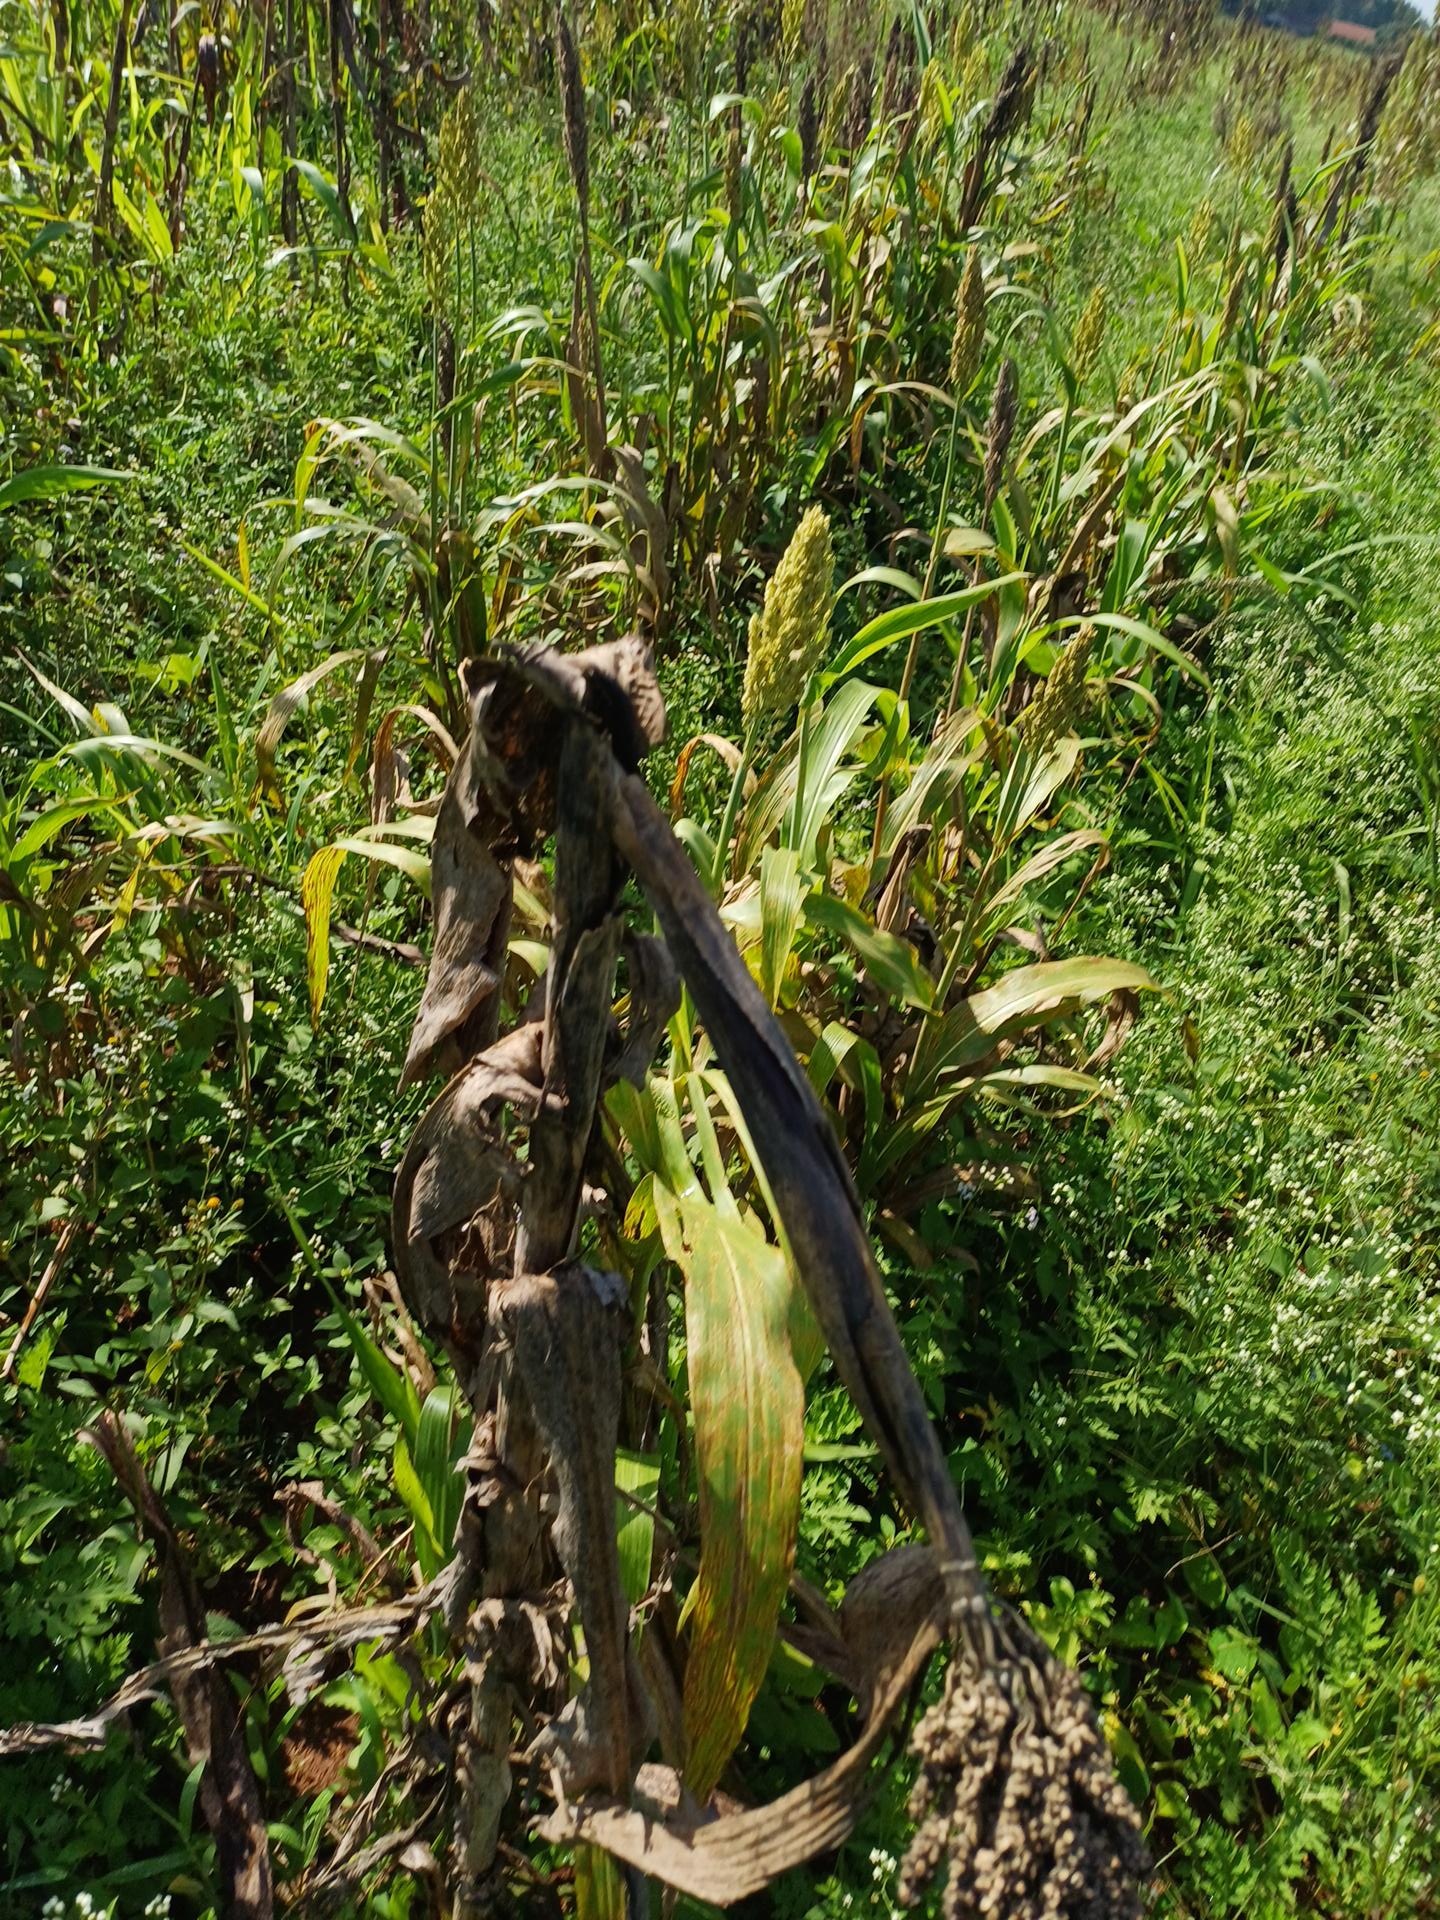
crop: sorghum
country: Kenya
